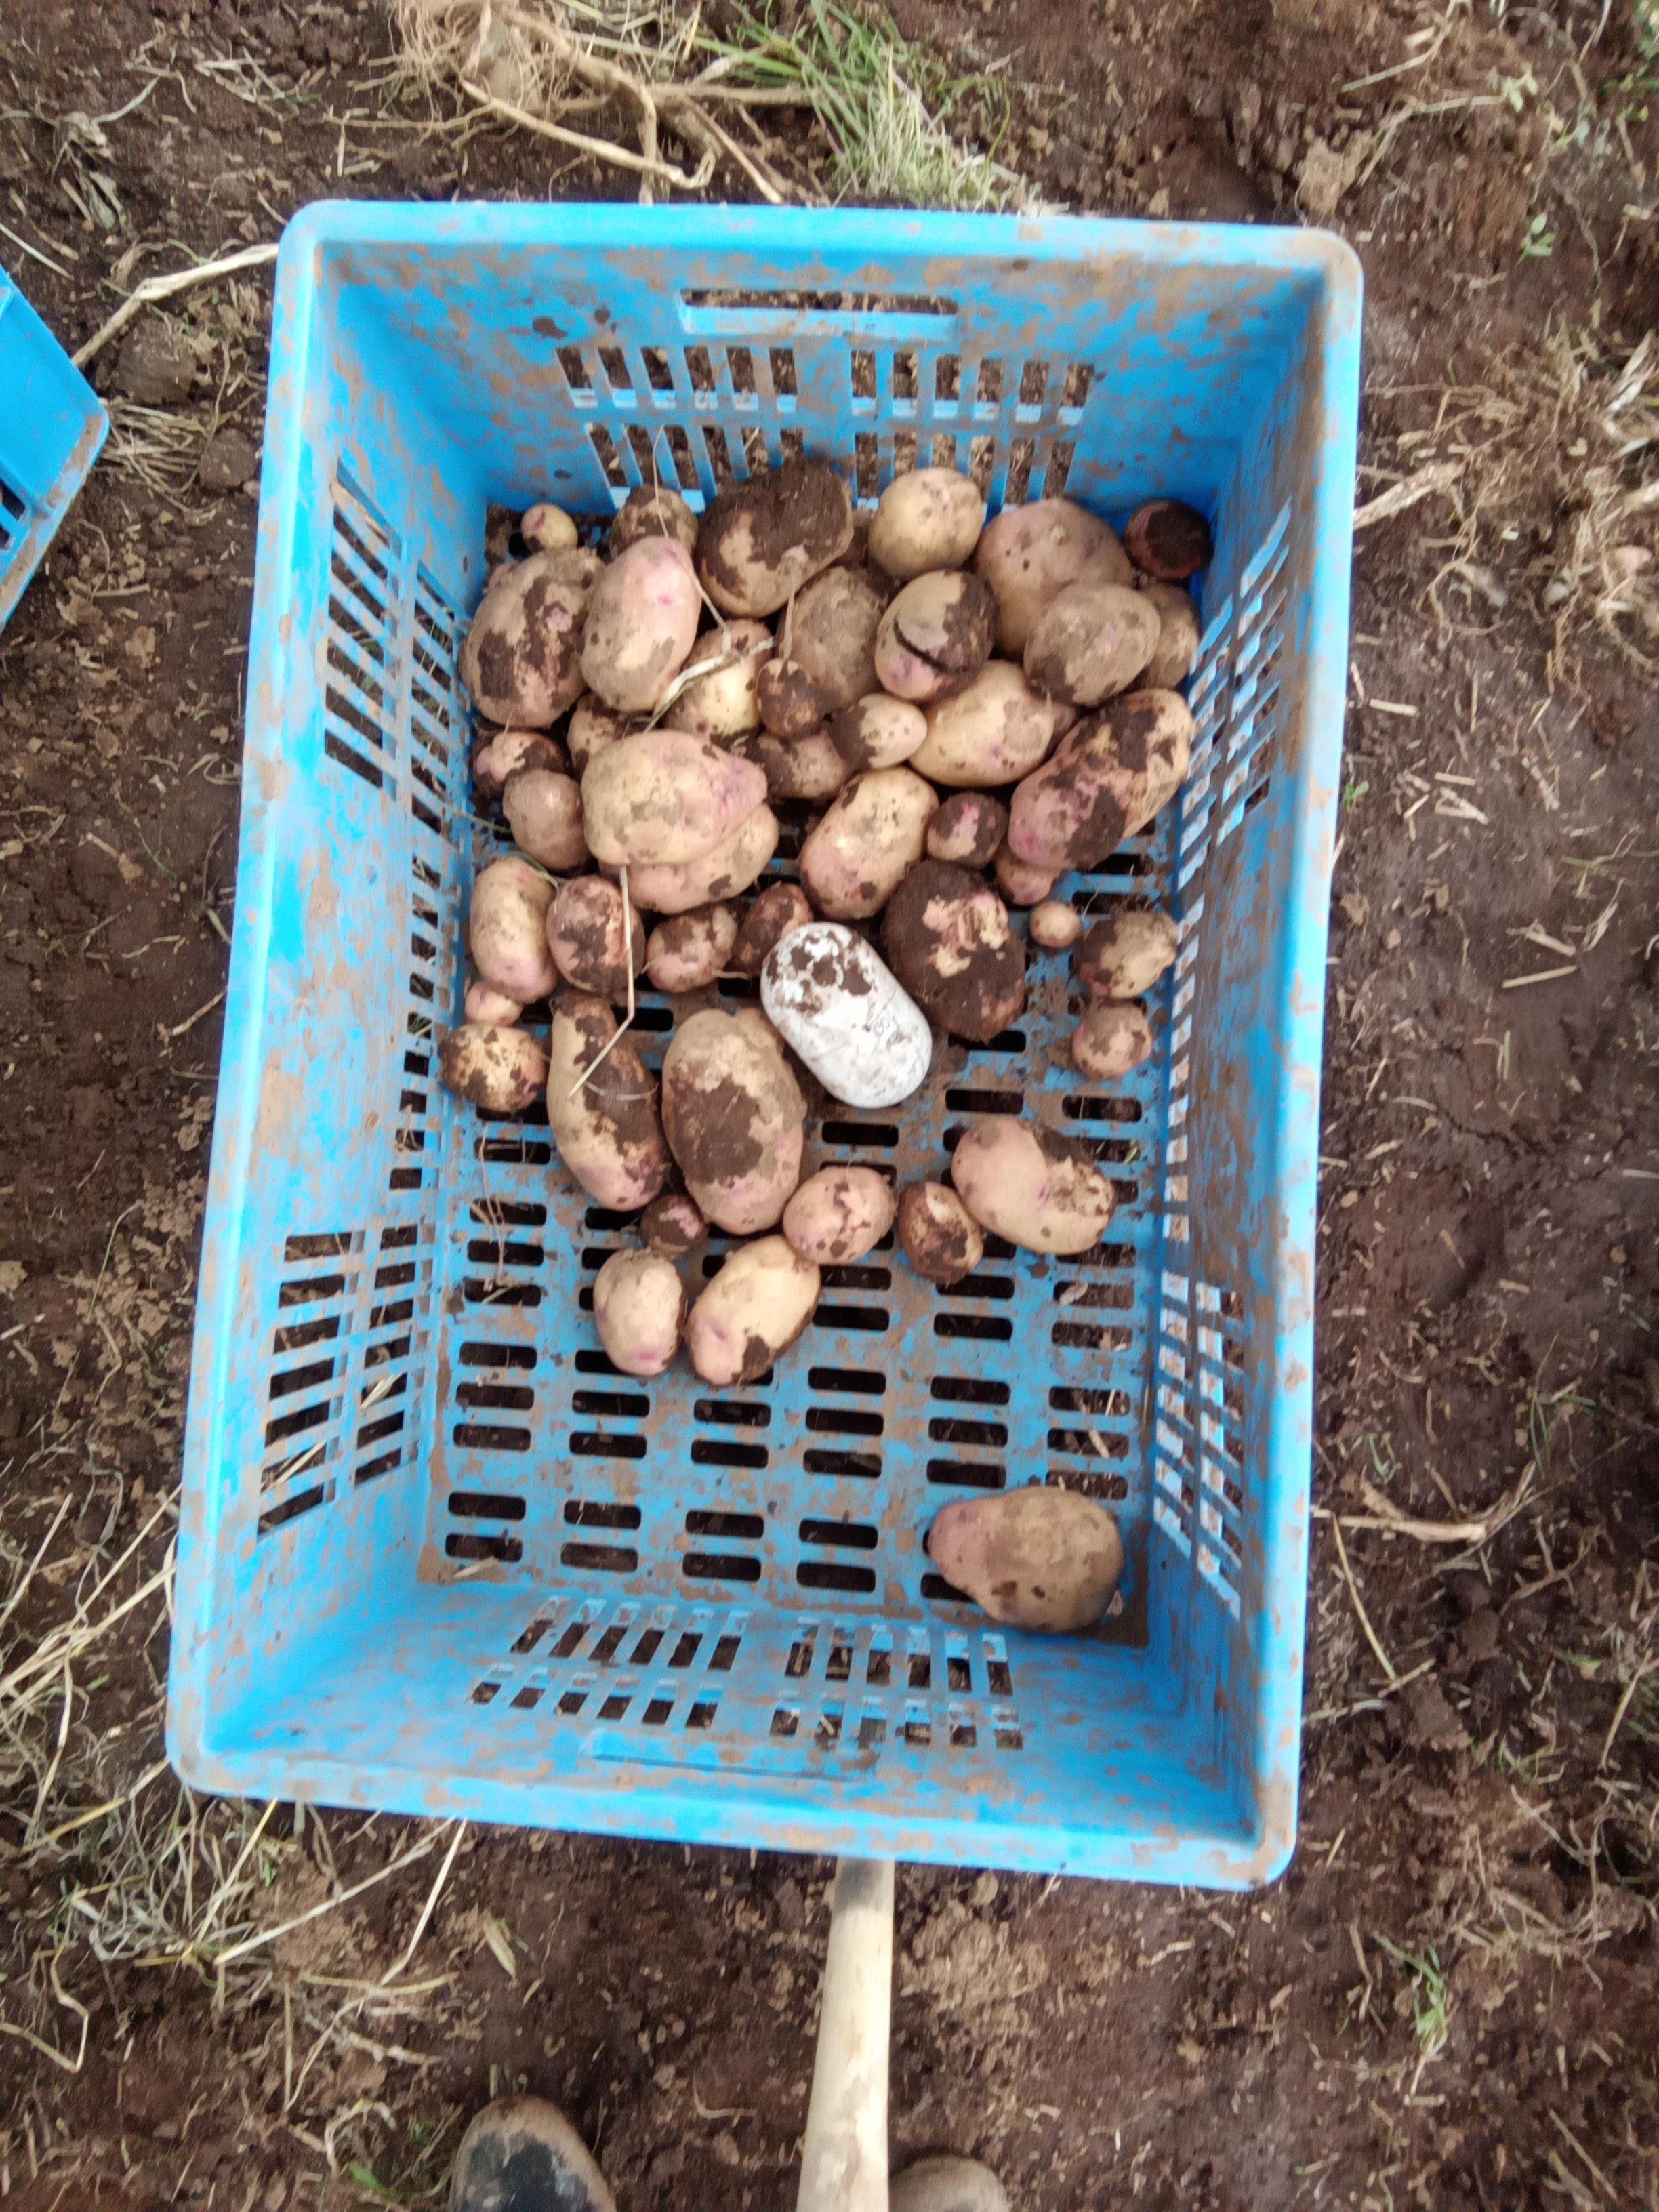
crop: potato
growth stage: harvest
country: Kenya
